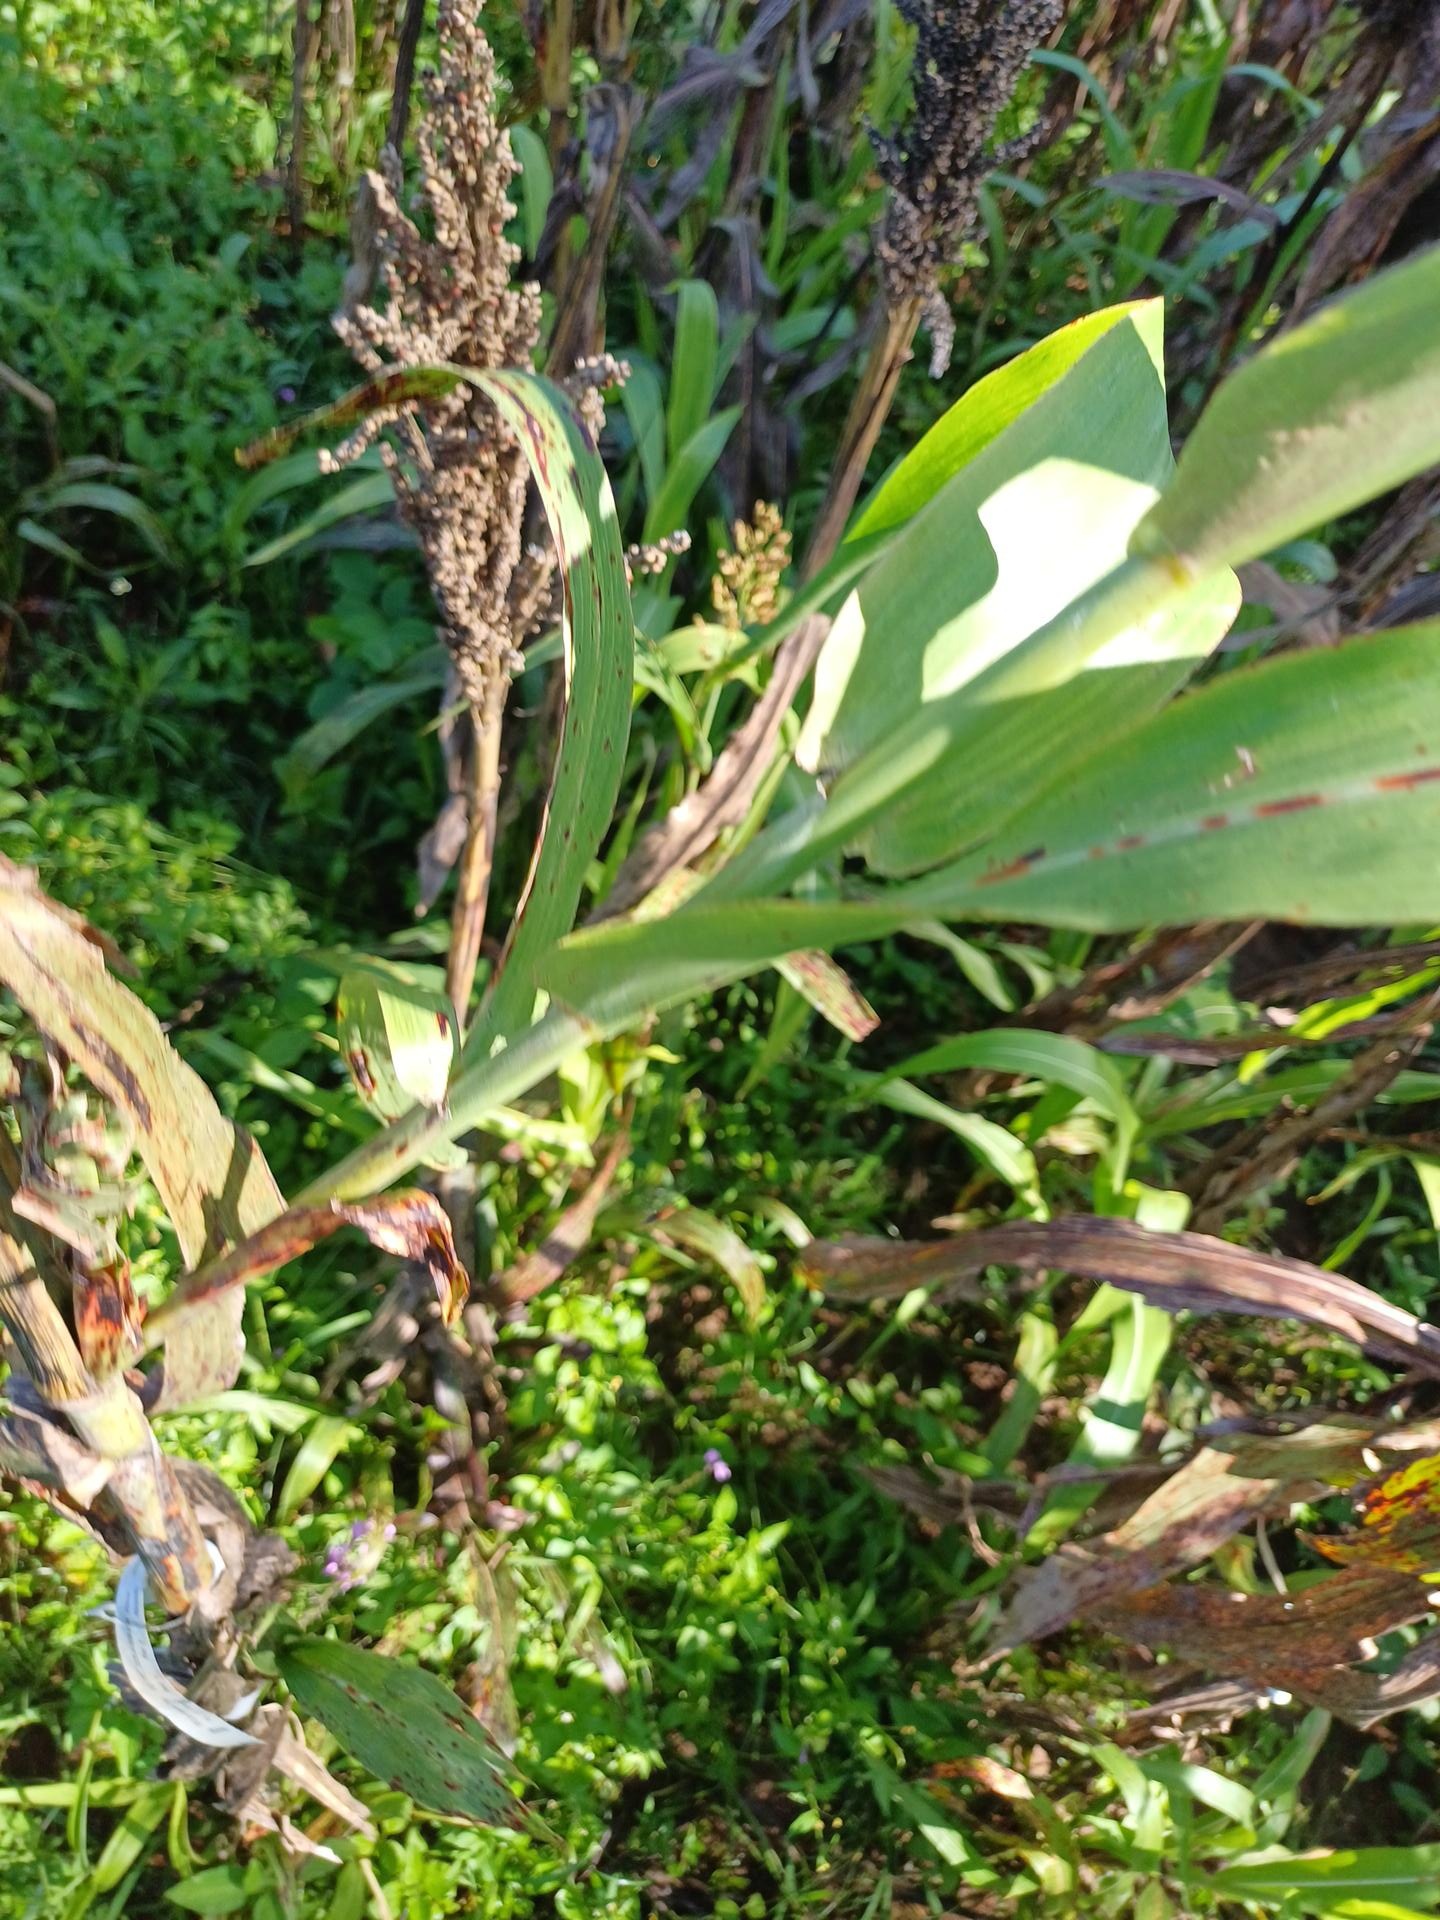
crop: sorghum
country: Kenya
